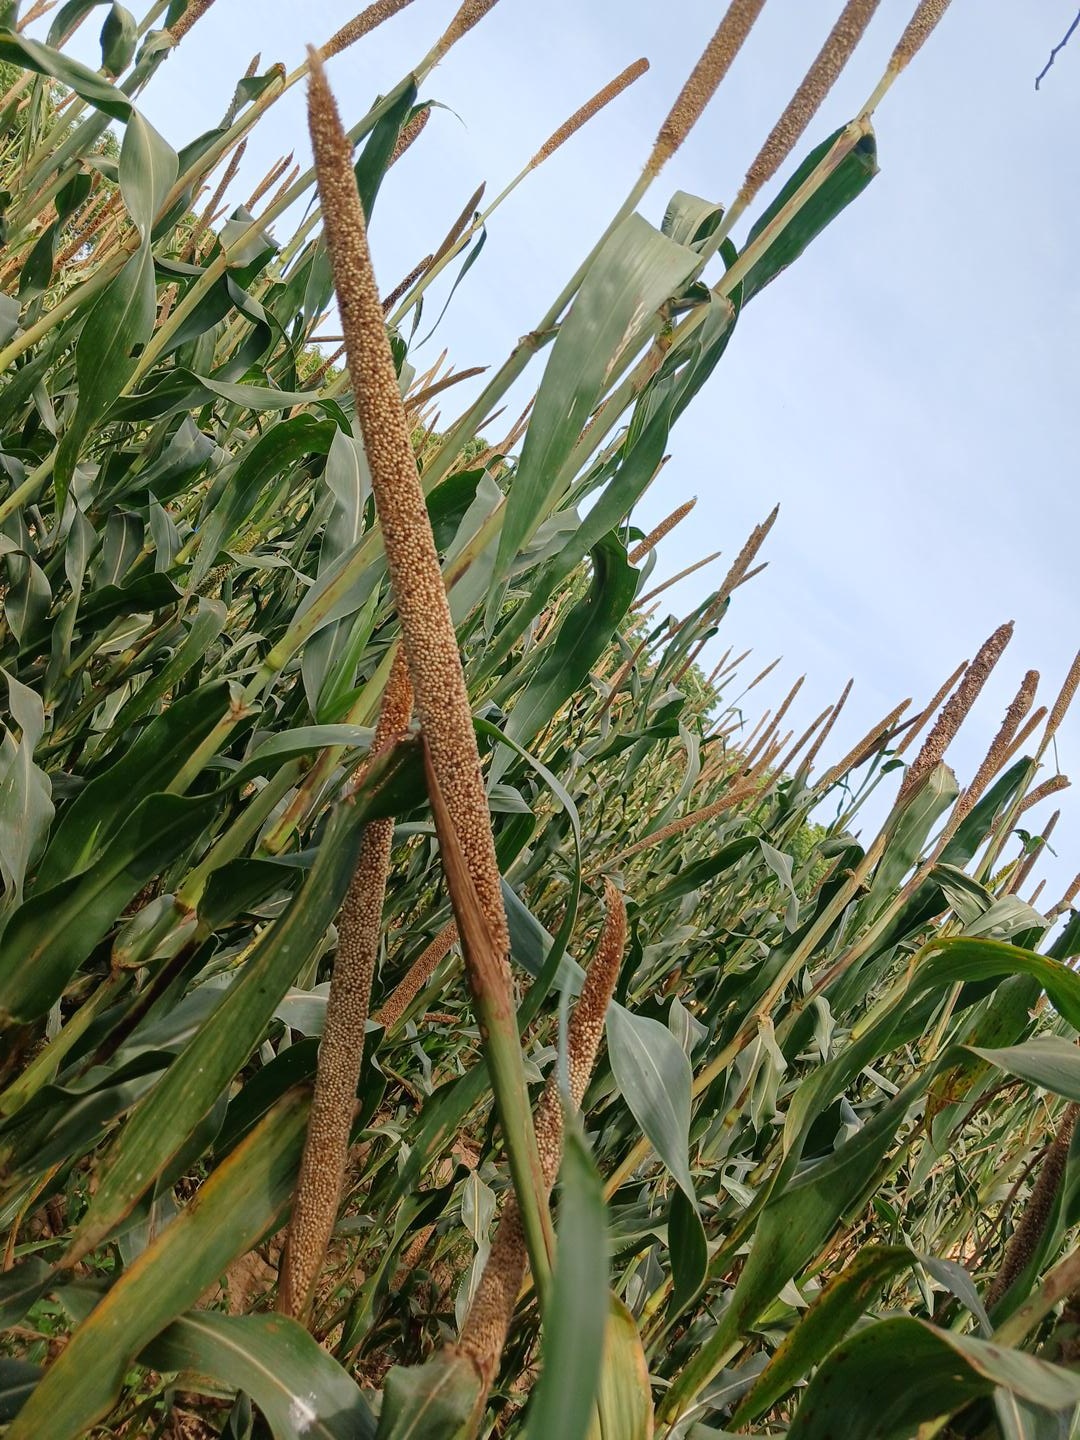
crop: pearl millet
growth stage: maturity
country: Senegal
